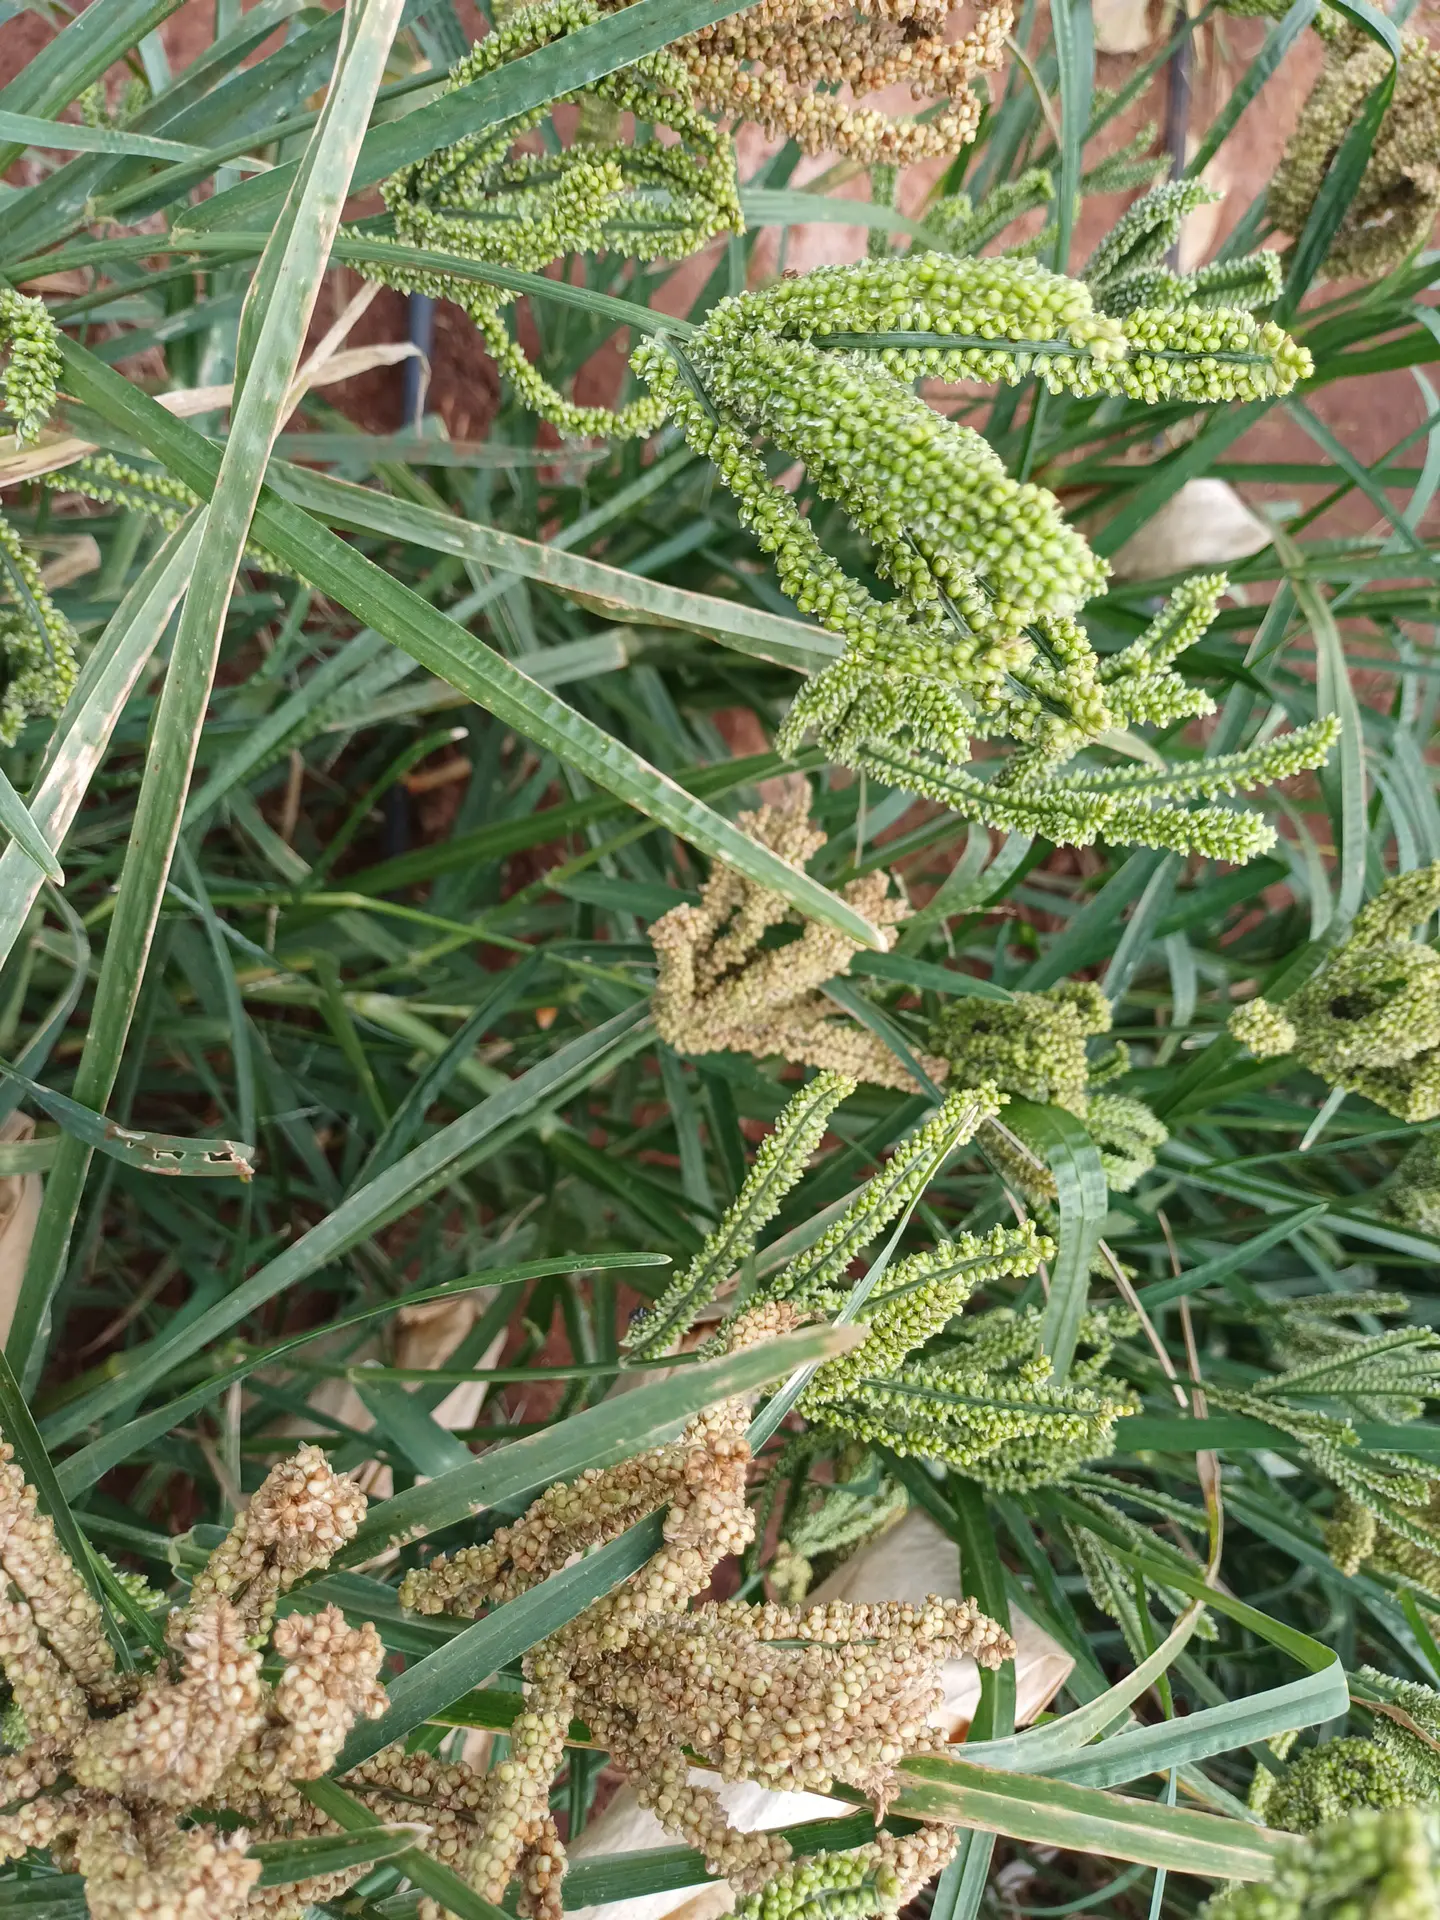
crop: finger millet
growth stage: filling grain
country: Kenya
